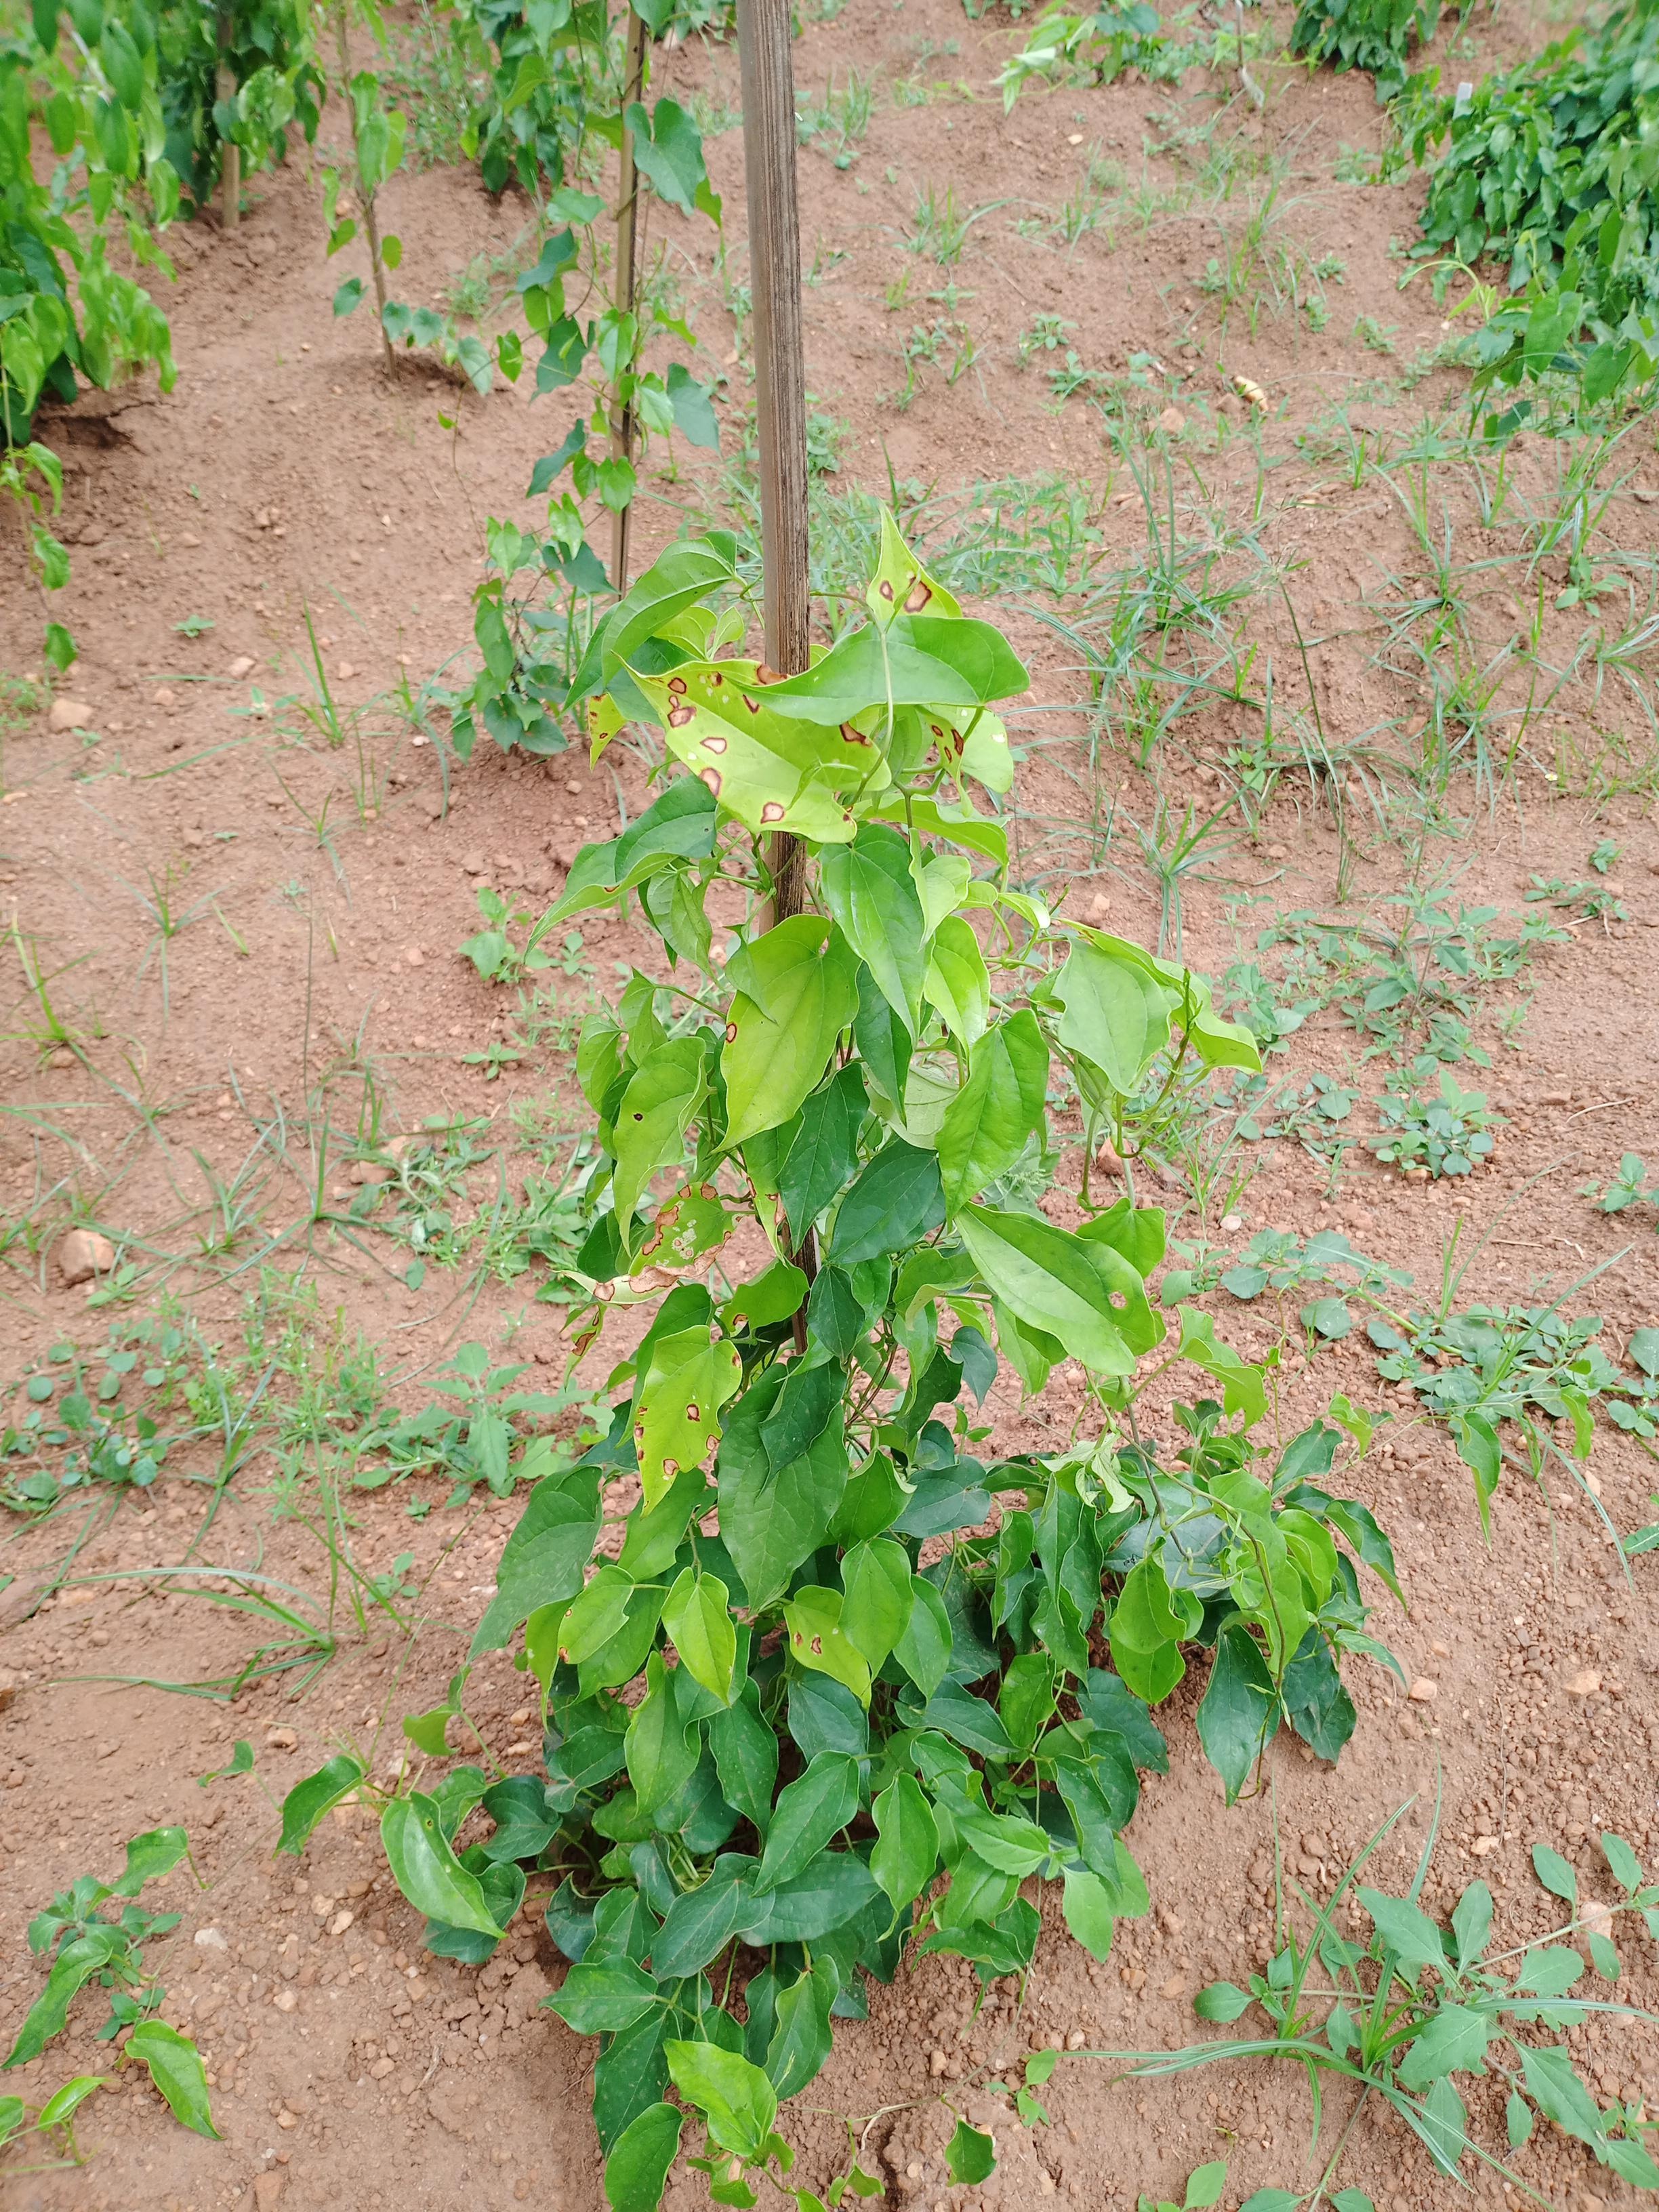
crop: yam
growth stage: vegetative
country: Nigeria
